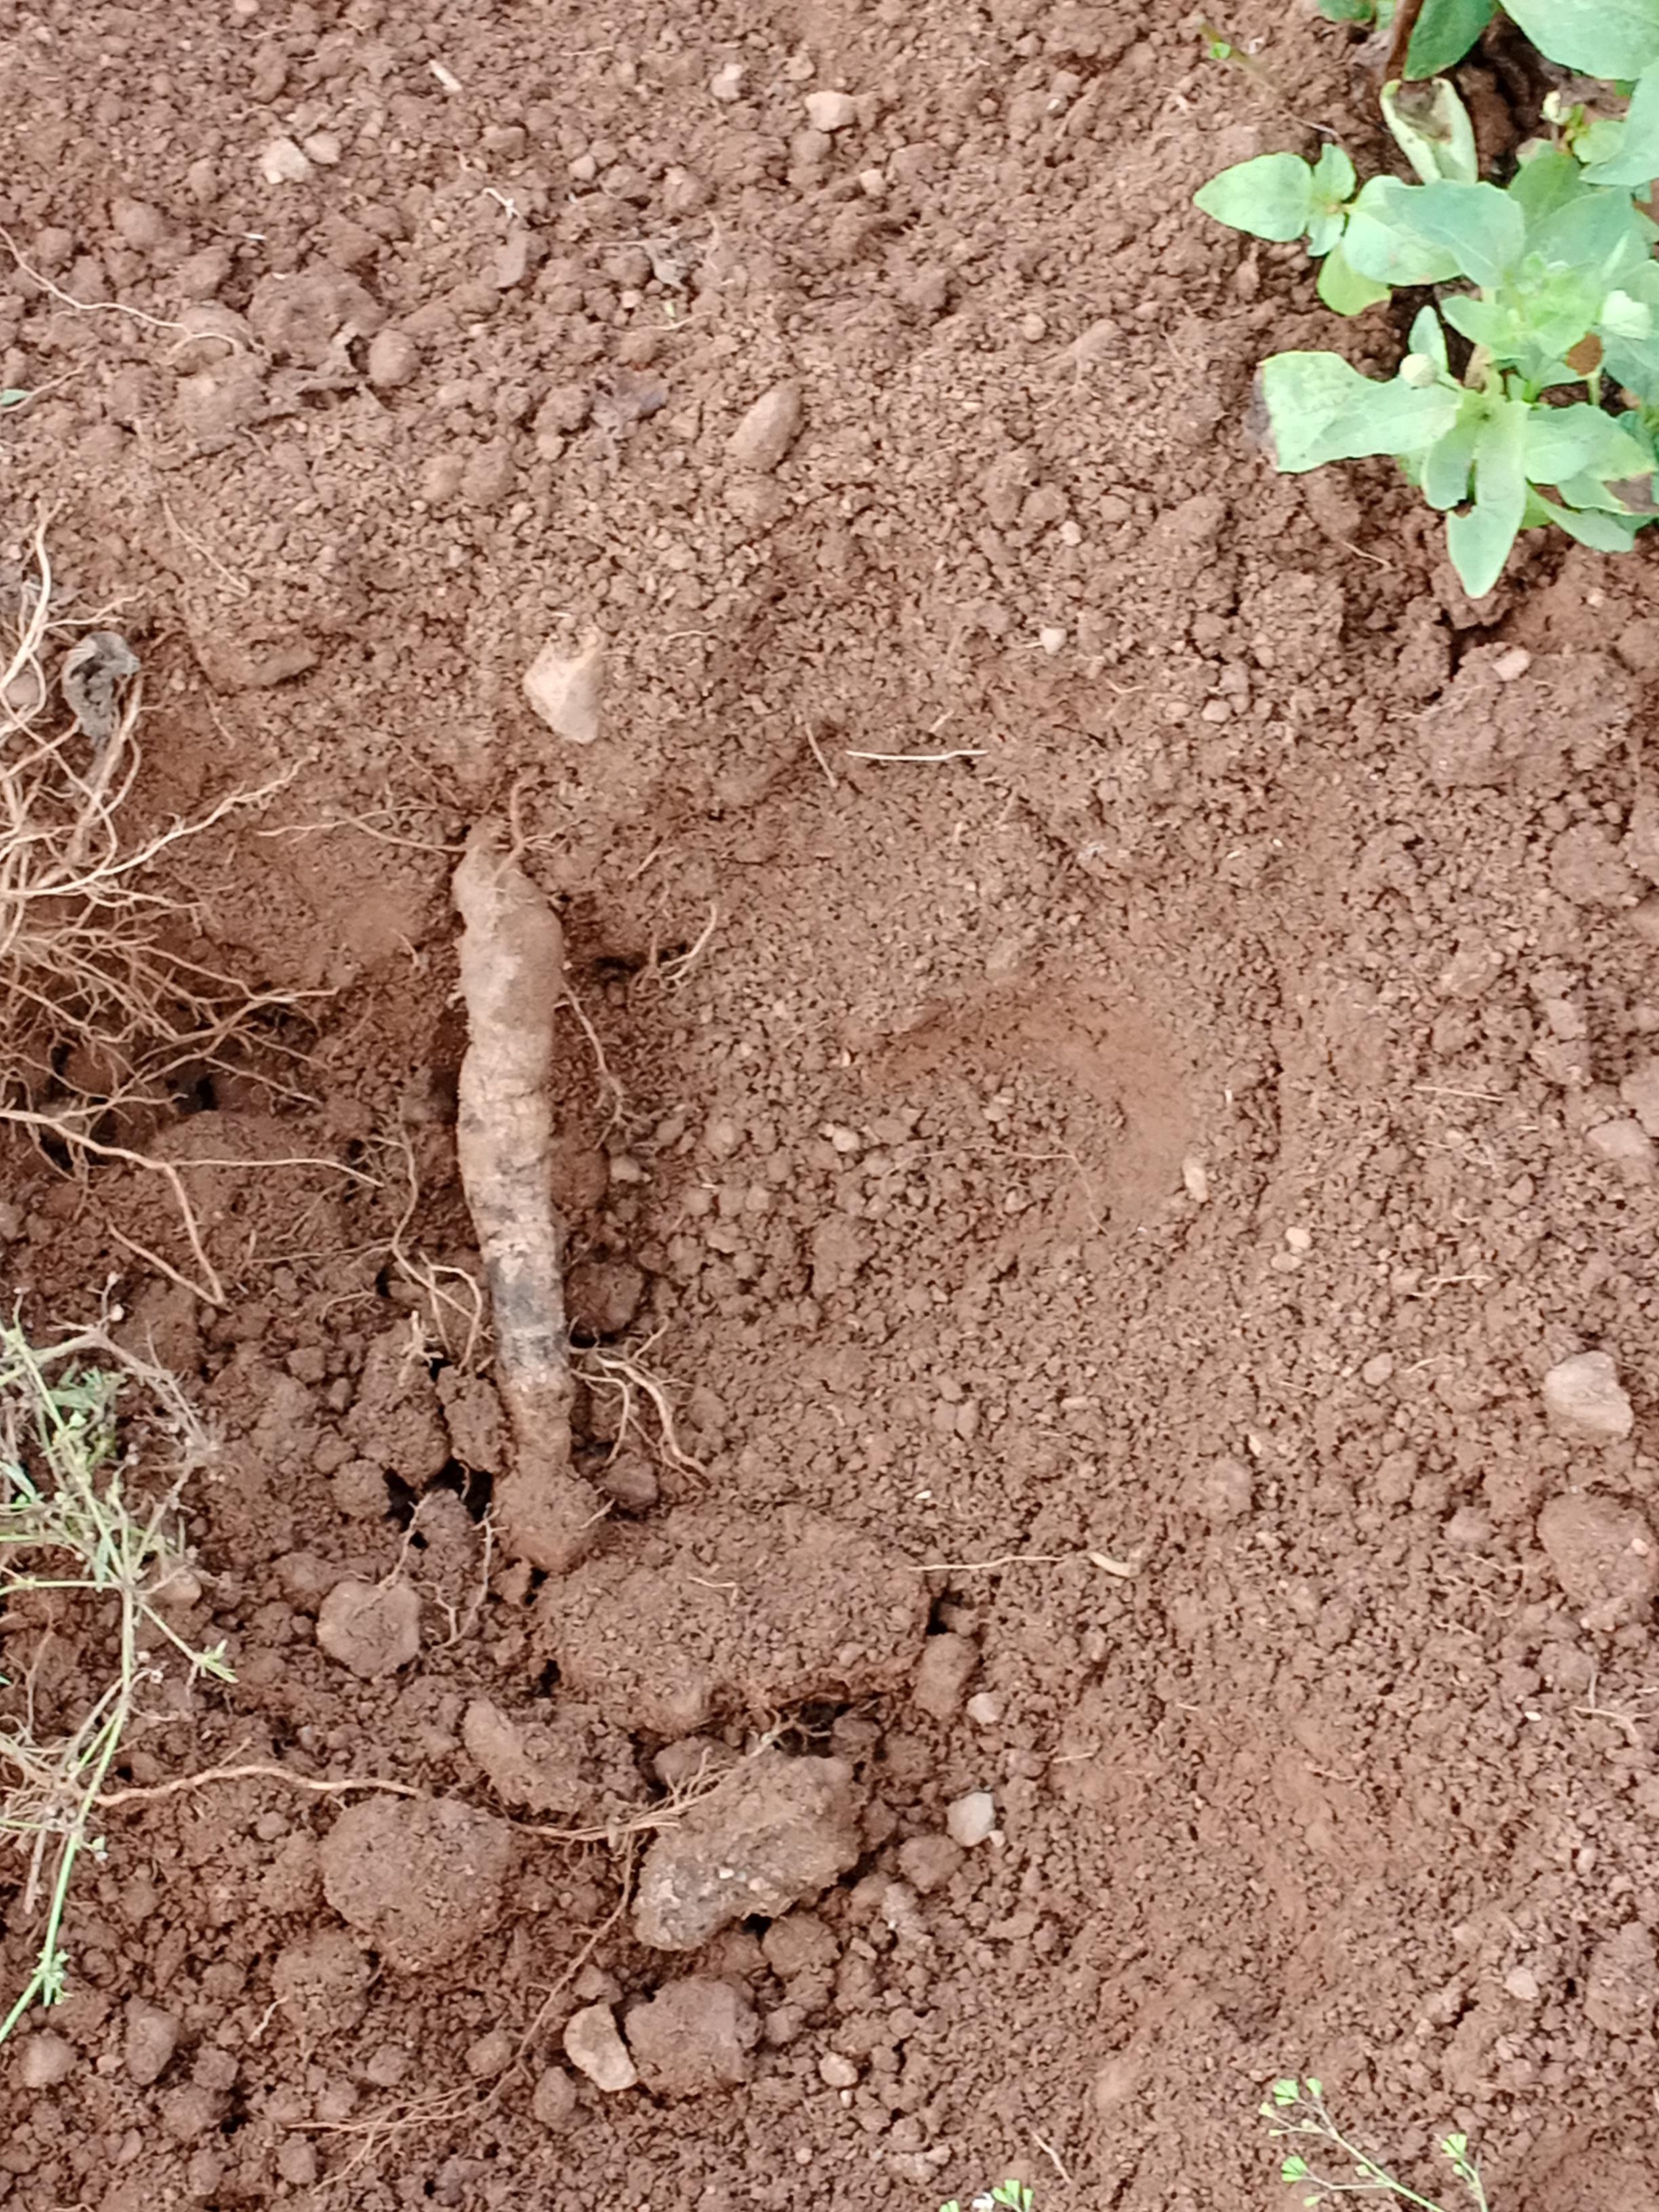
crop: yam
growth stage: harvest
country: Nigeria
